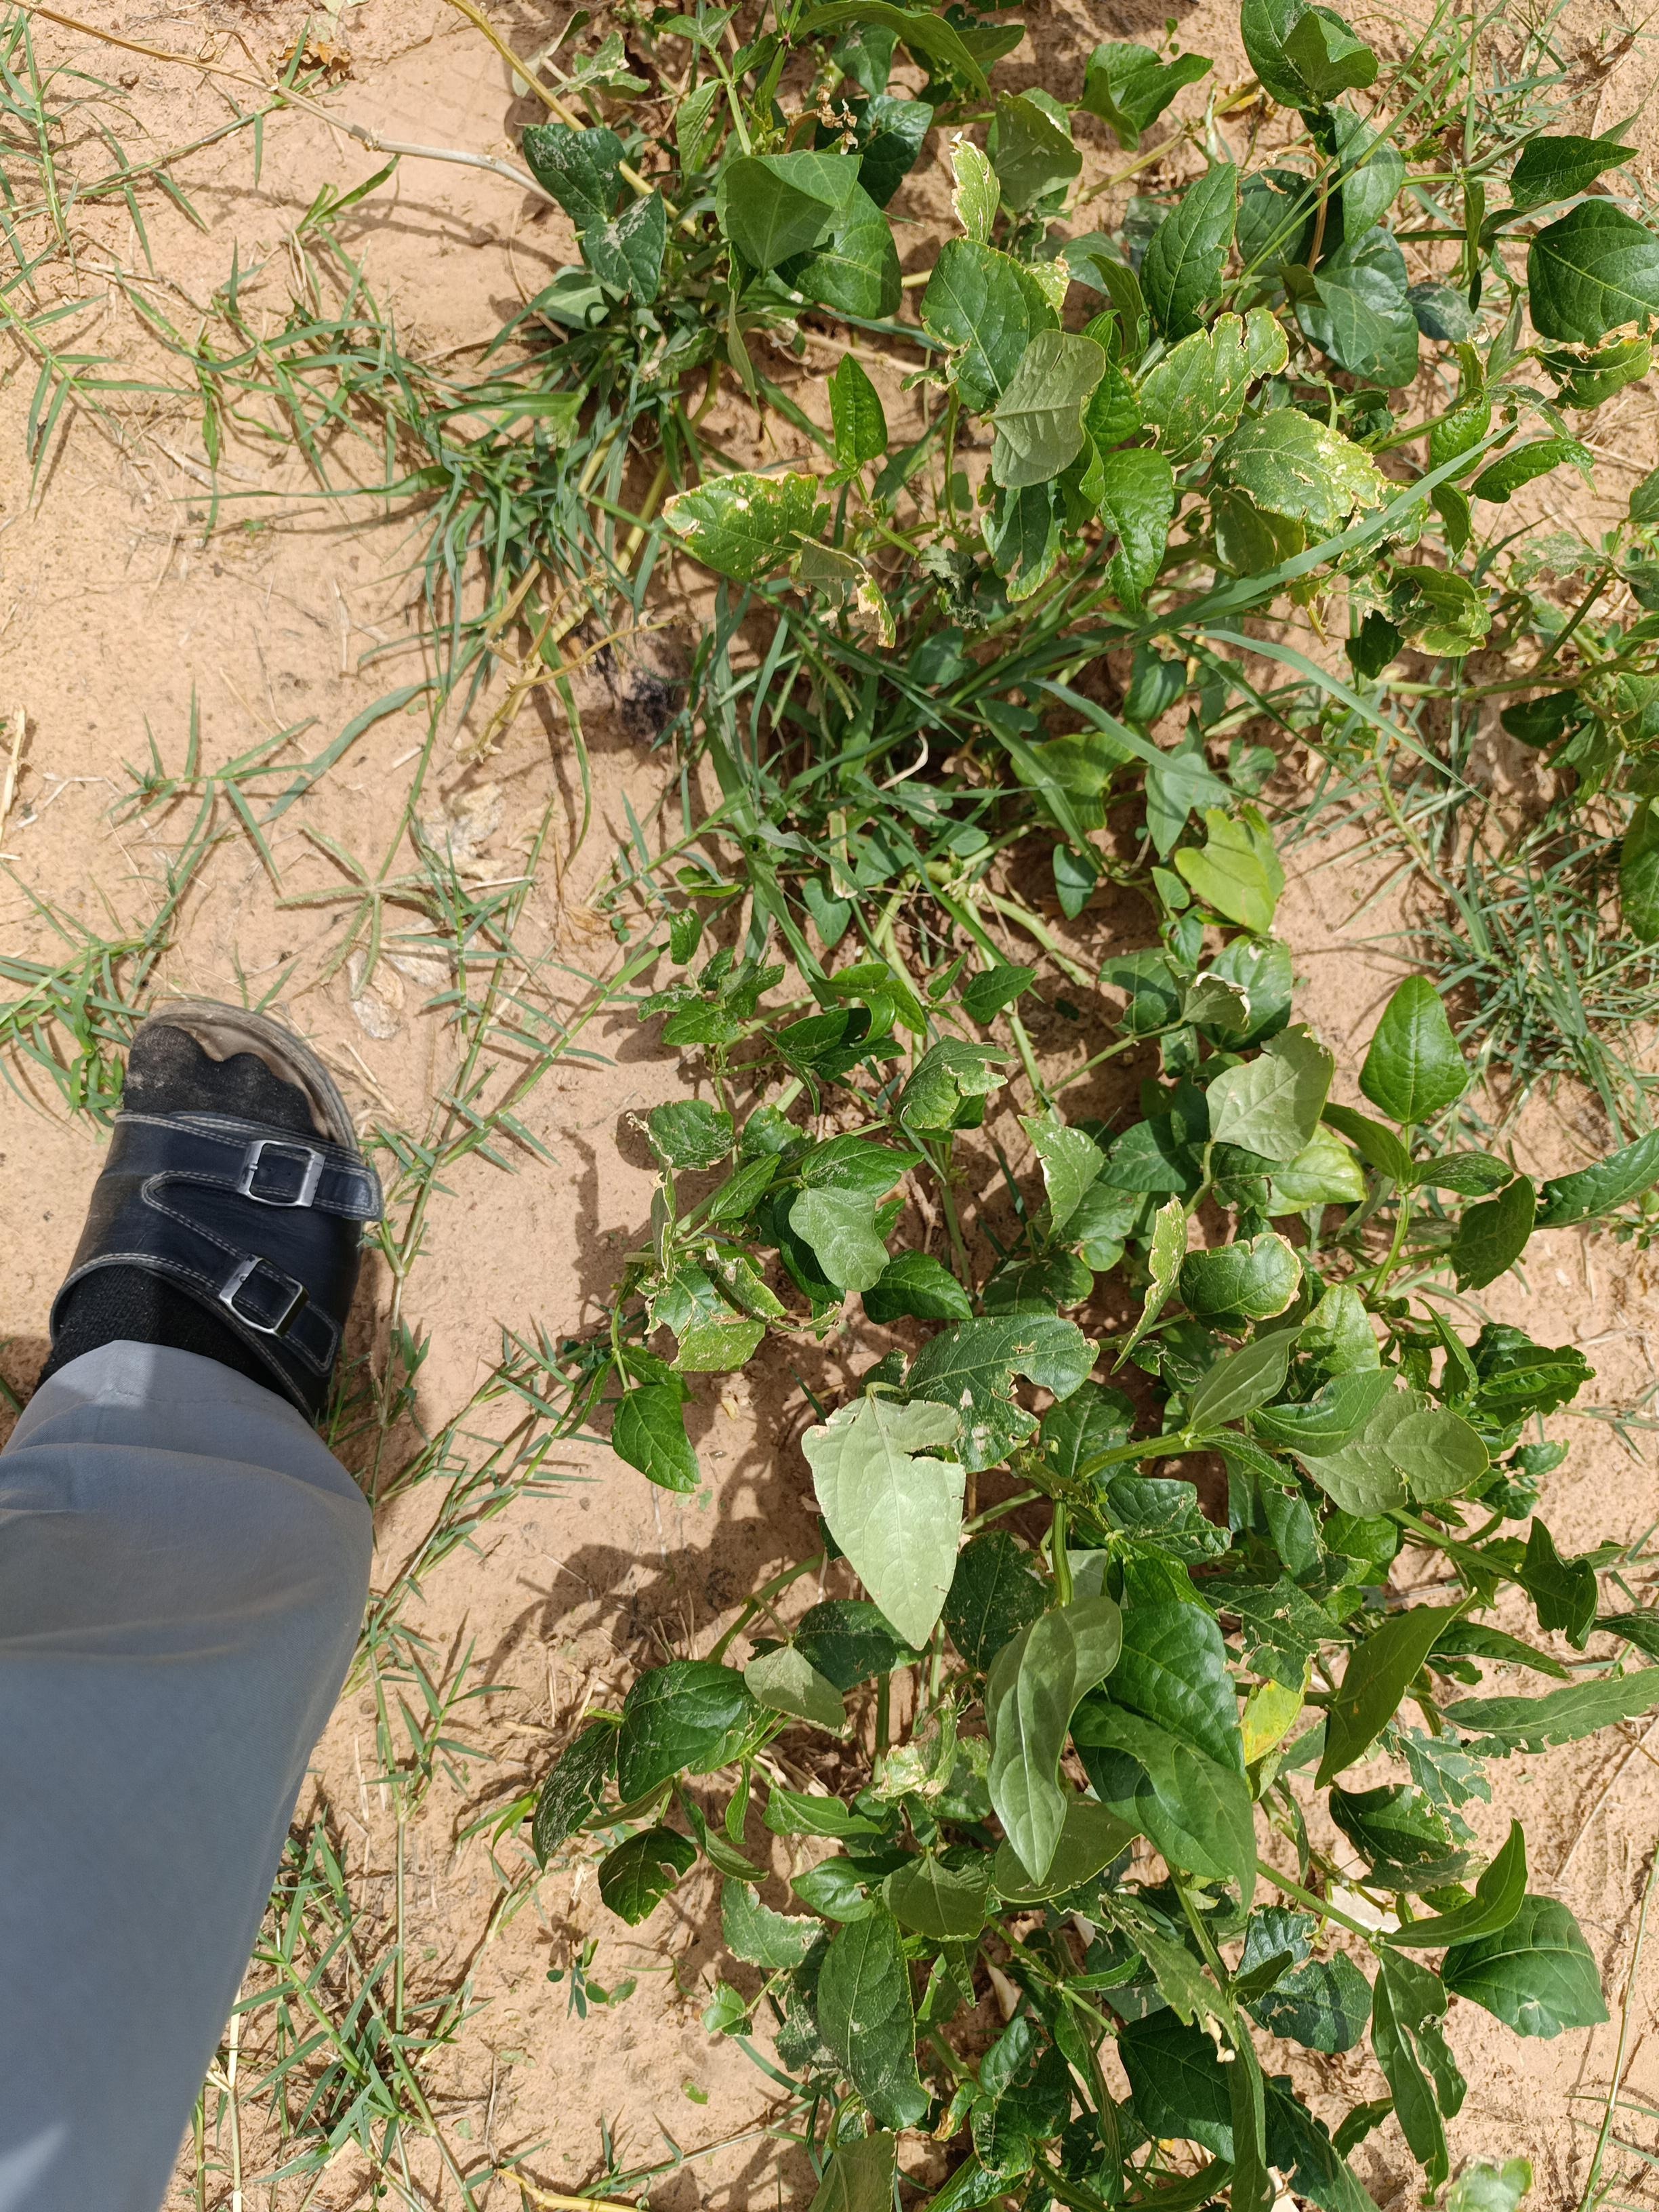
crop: cowpea
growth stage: harvest maturity
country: Nigeria
